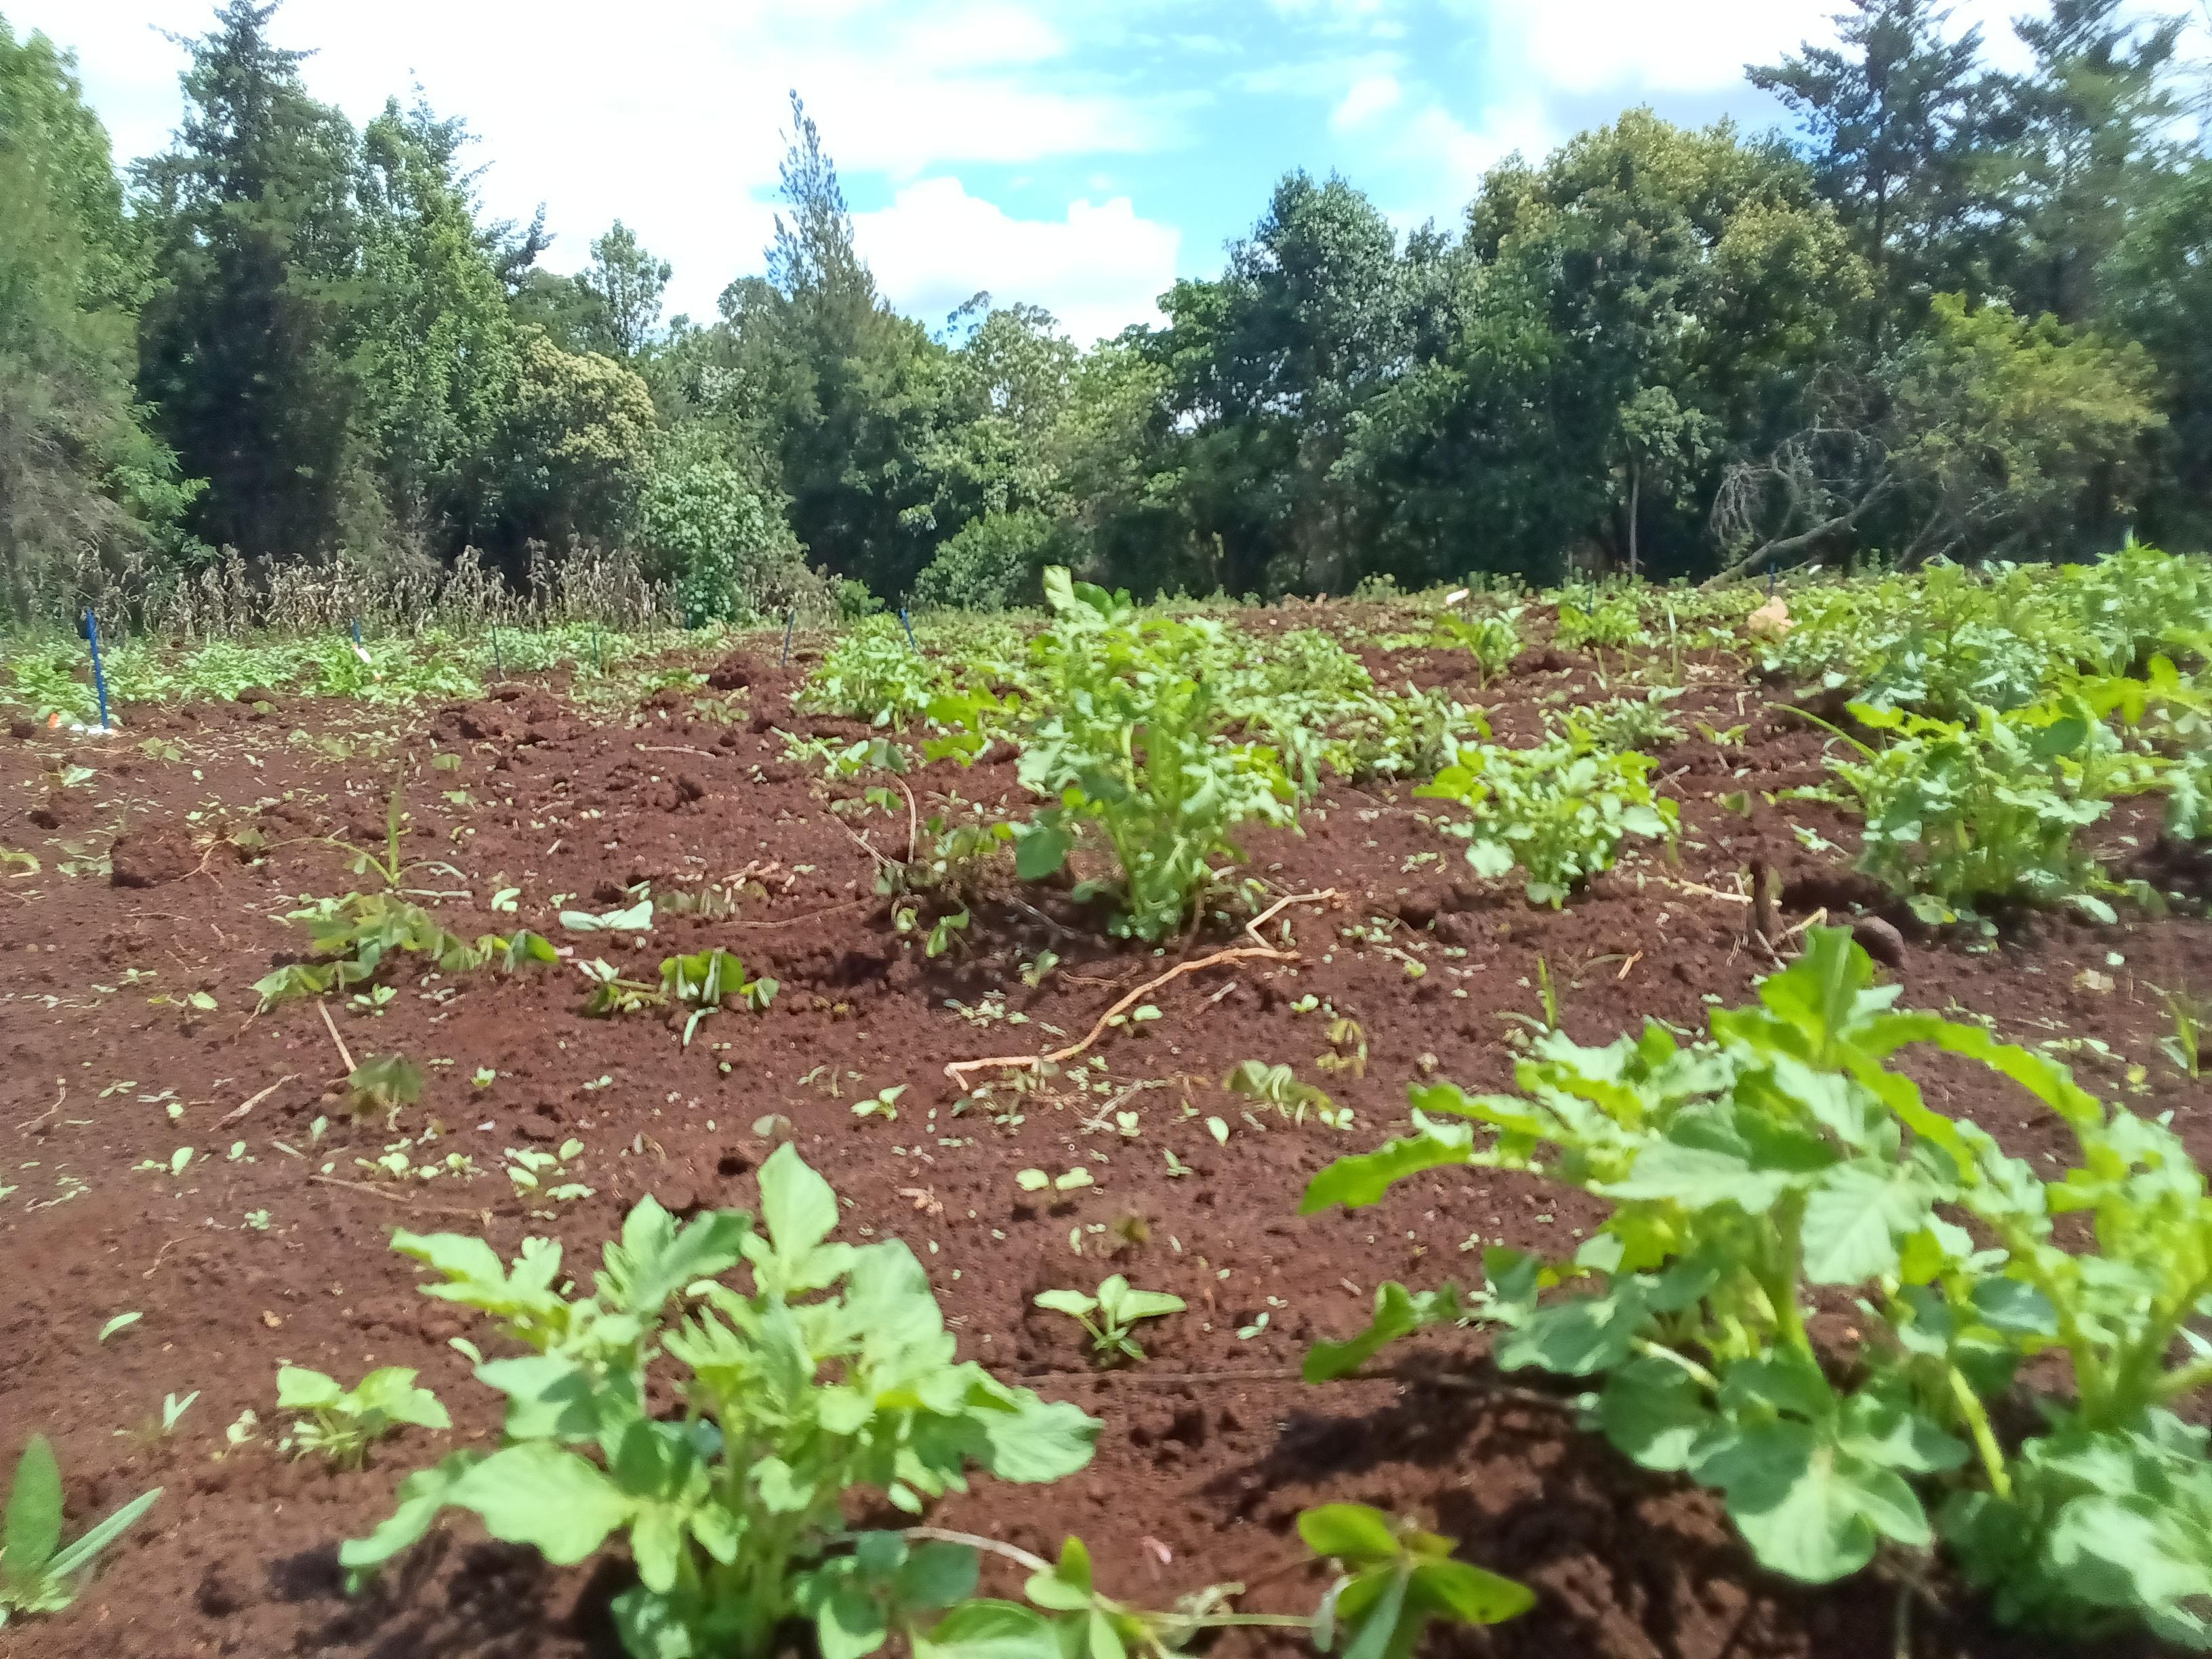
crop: potato
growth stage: sprouting emergence
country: Kenya
